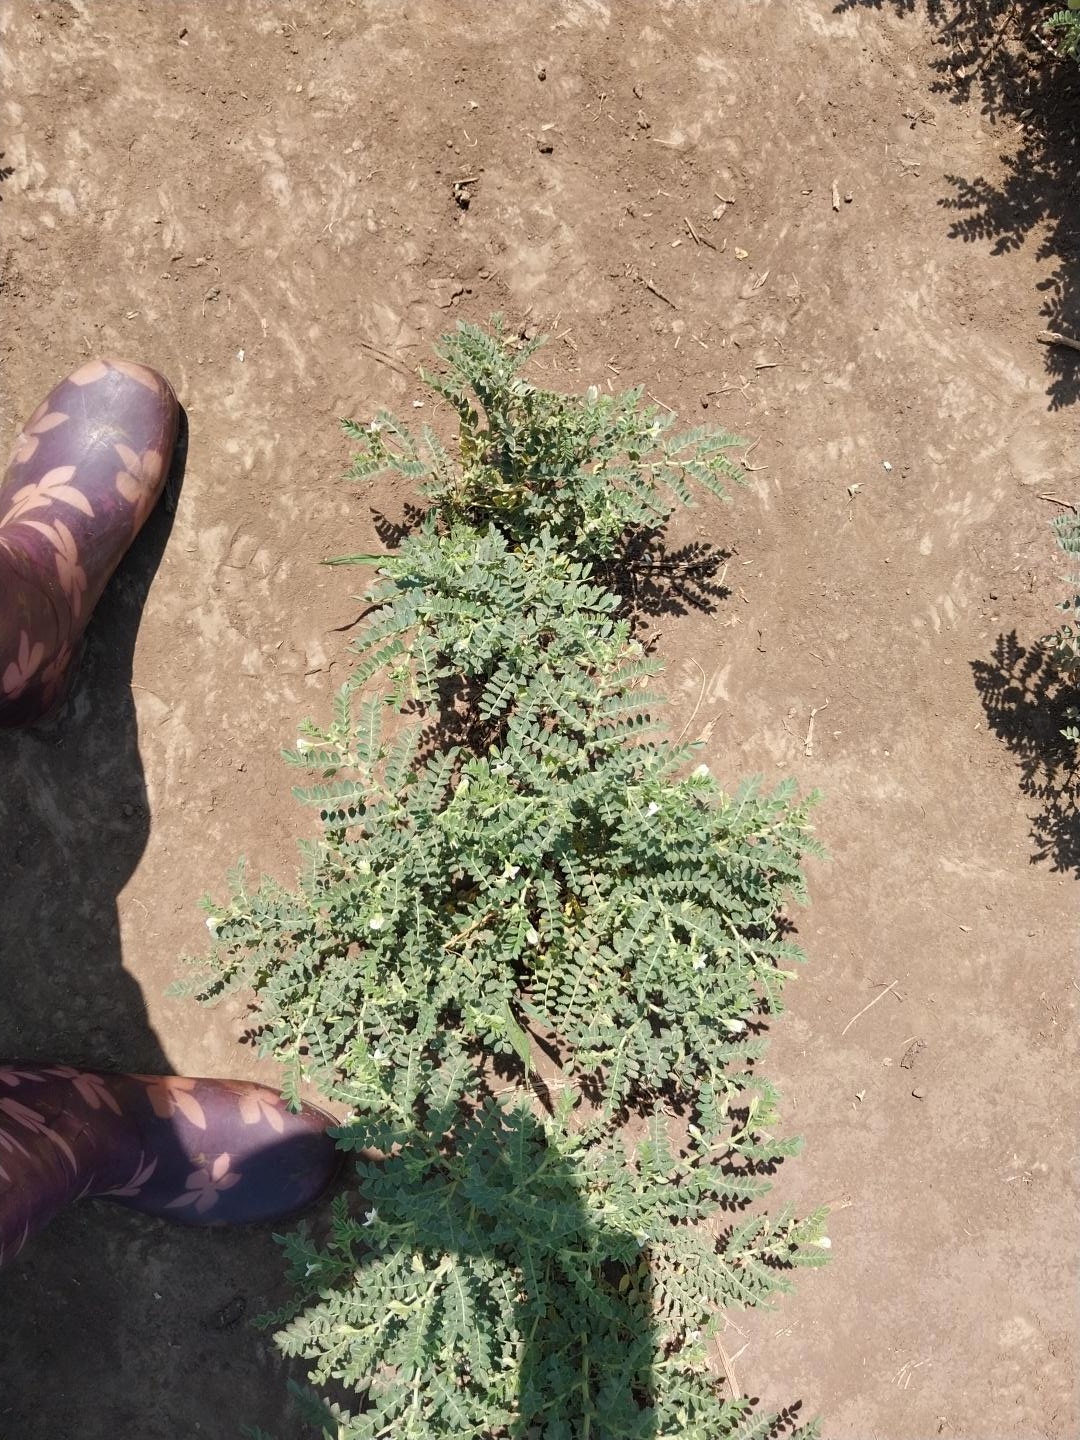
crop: chickpea
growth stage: development pod
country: Tanzania
